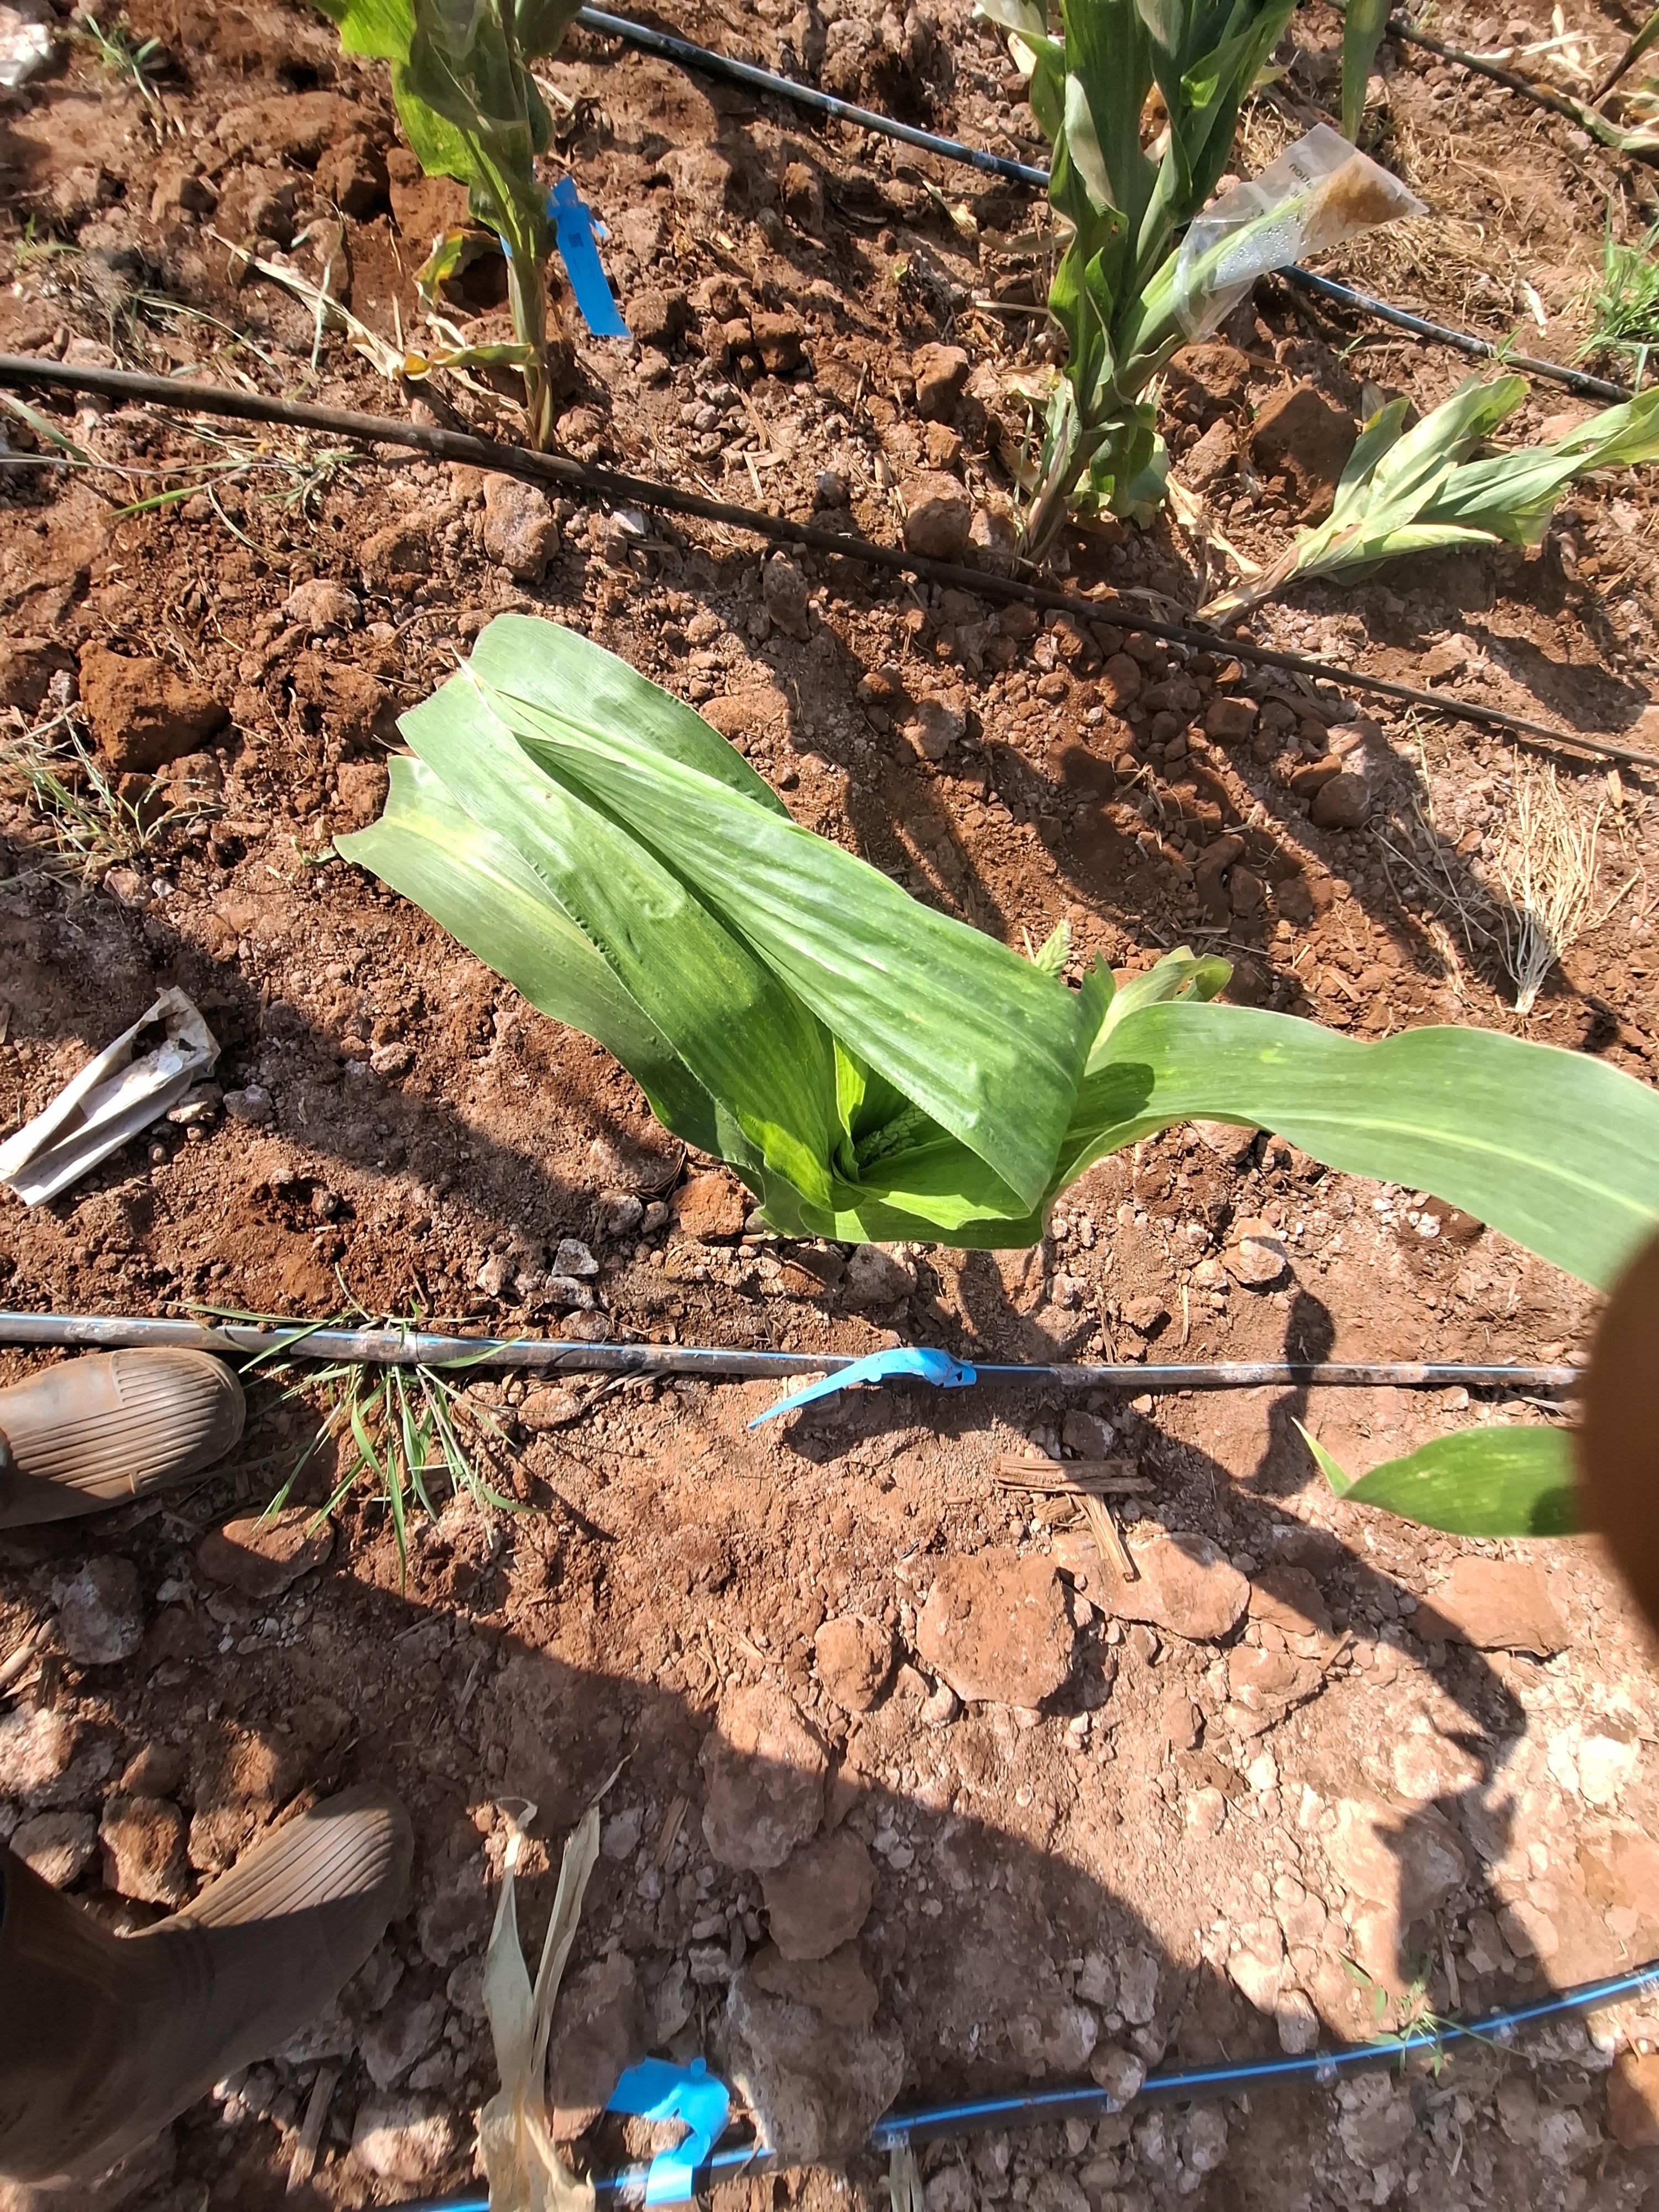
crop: maize
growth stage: flowering
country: Kenya
